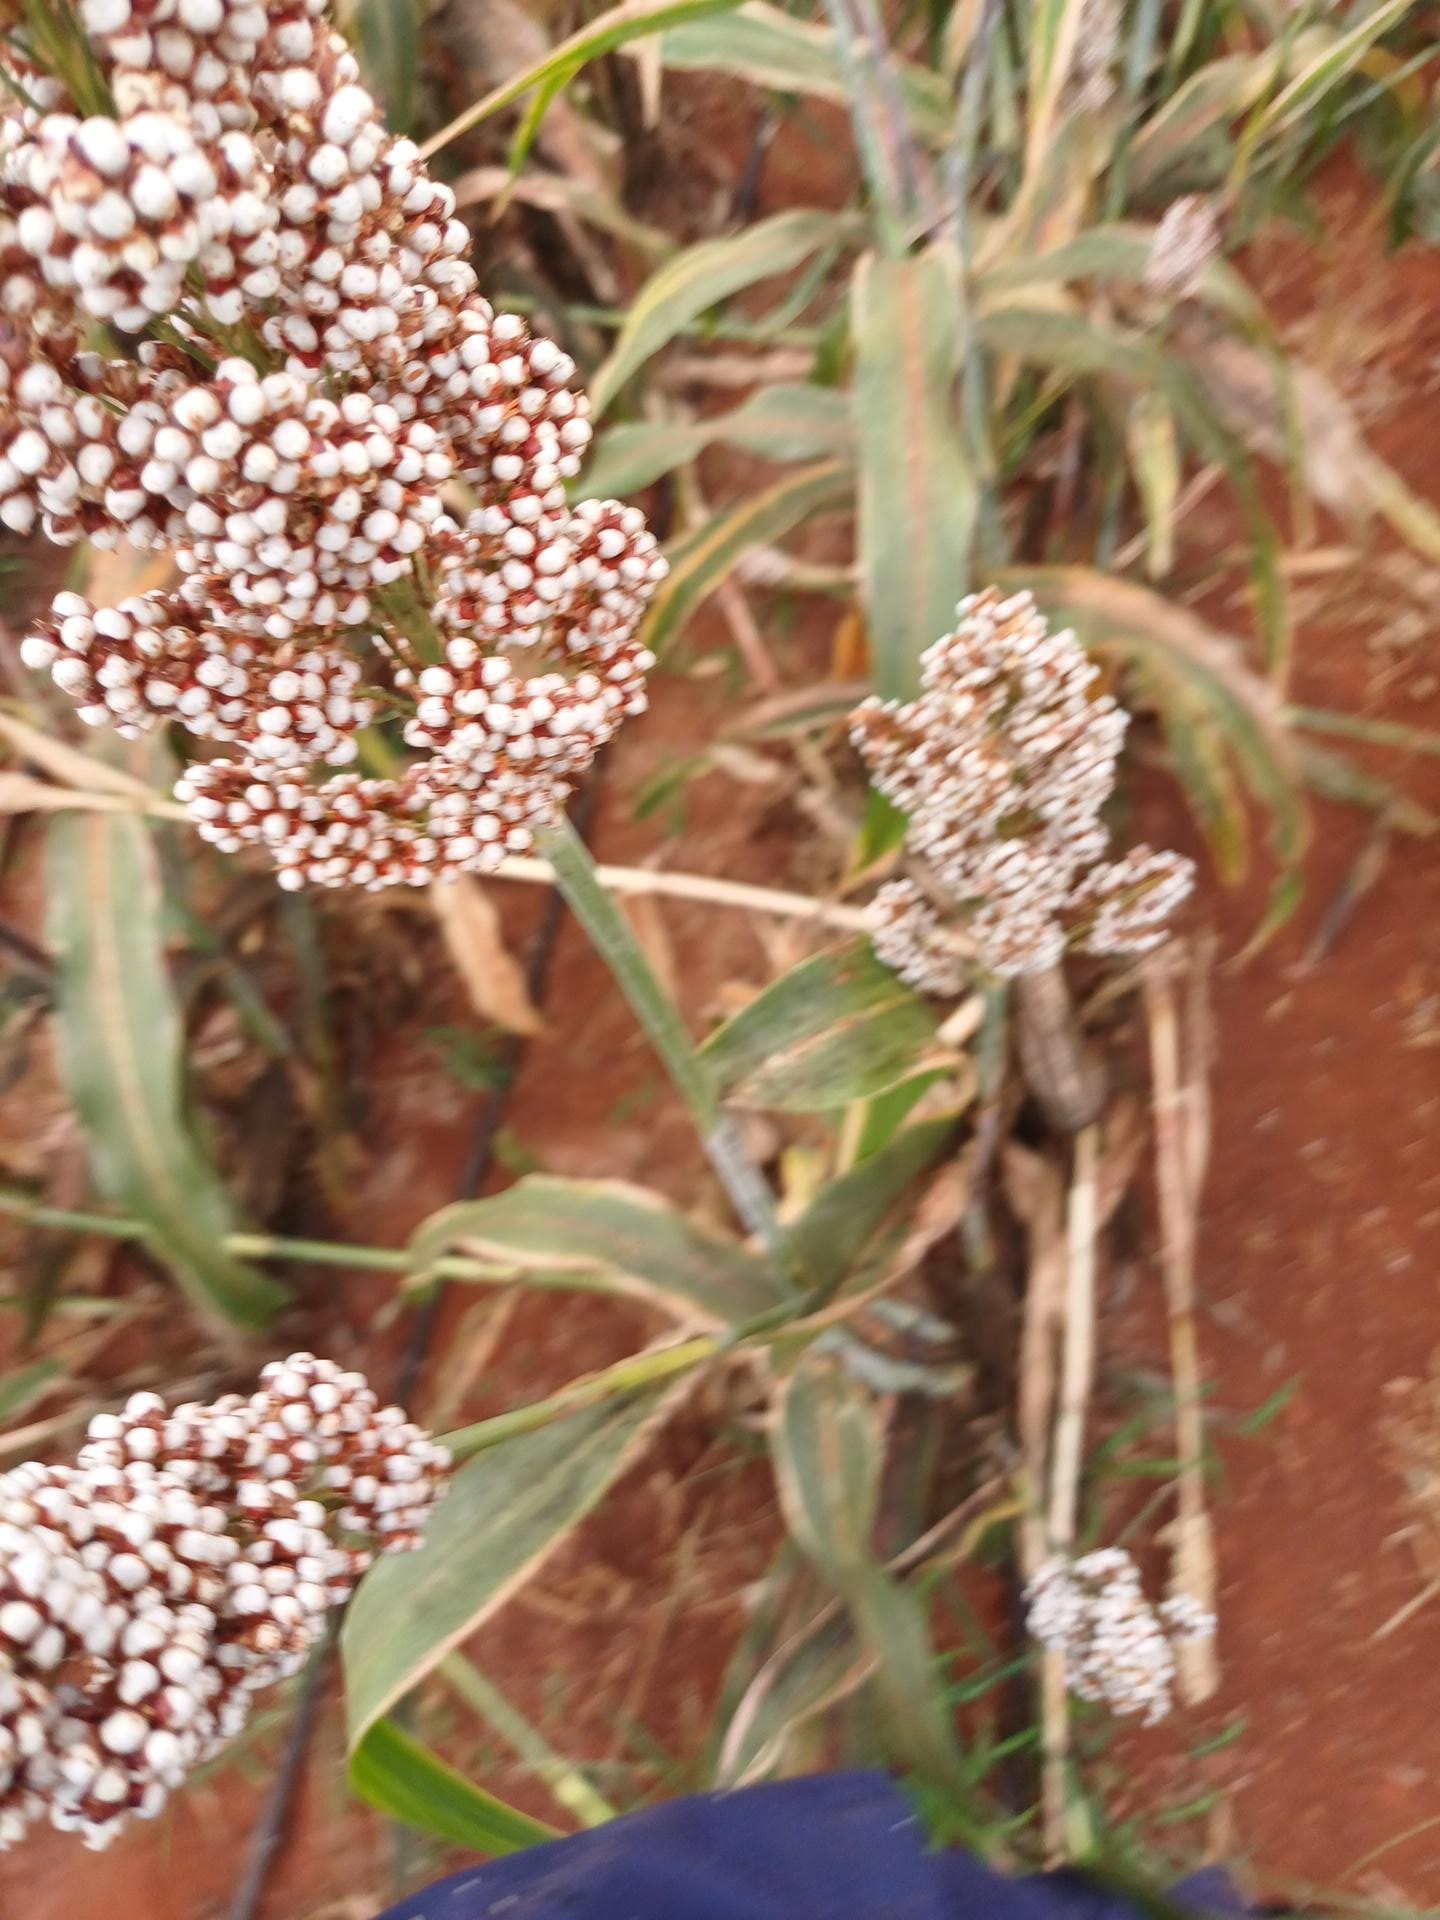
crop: sorghum
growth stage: maturity
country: Kenya
